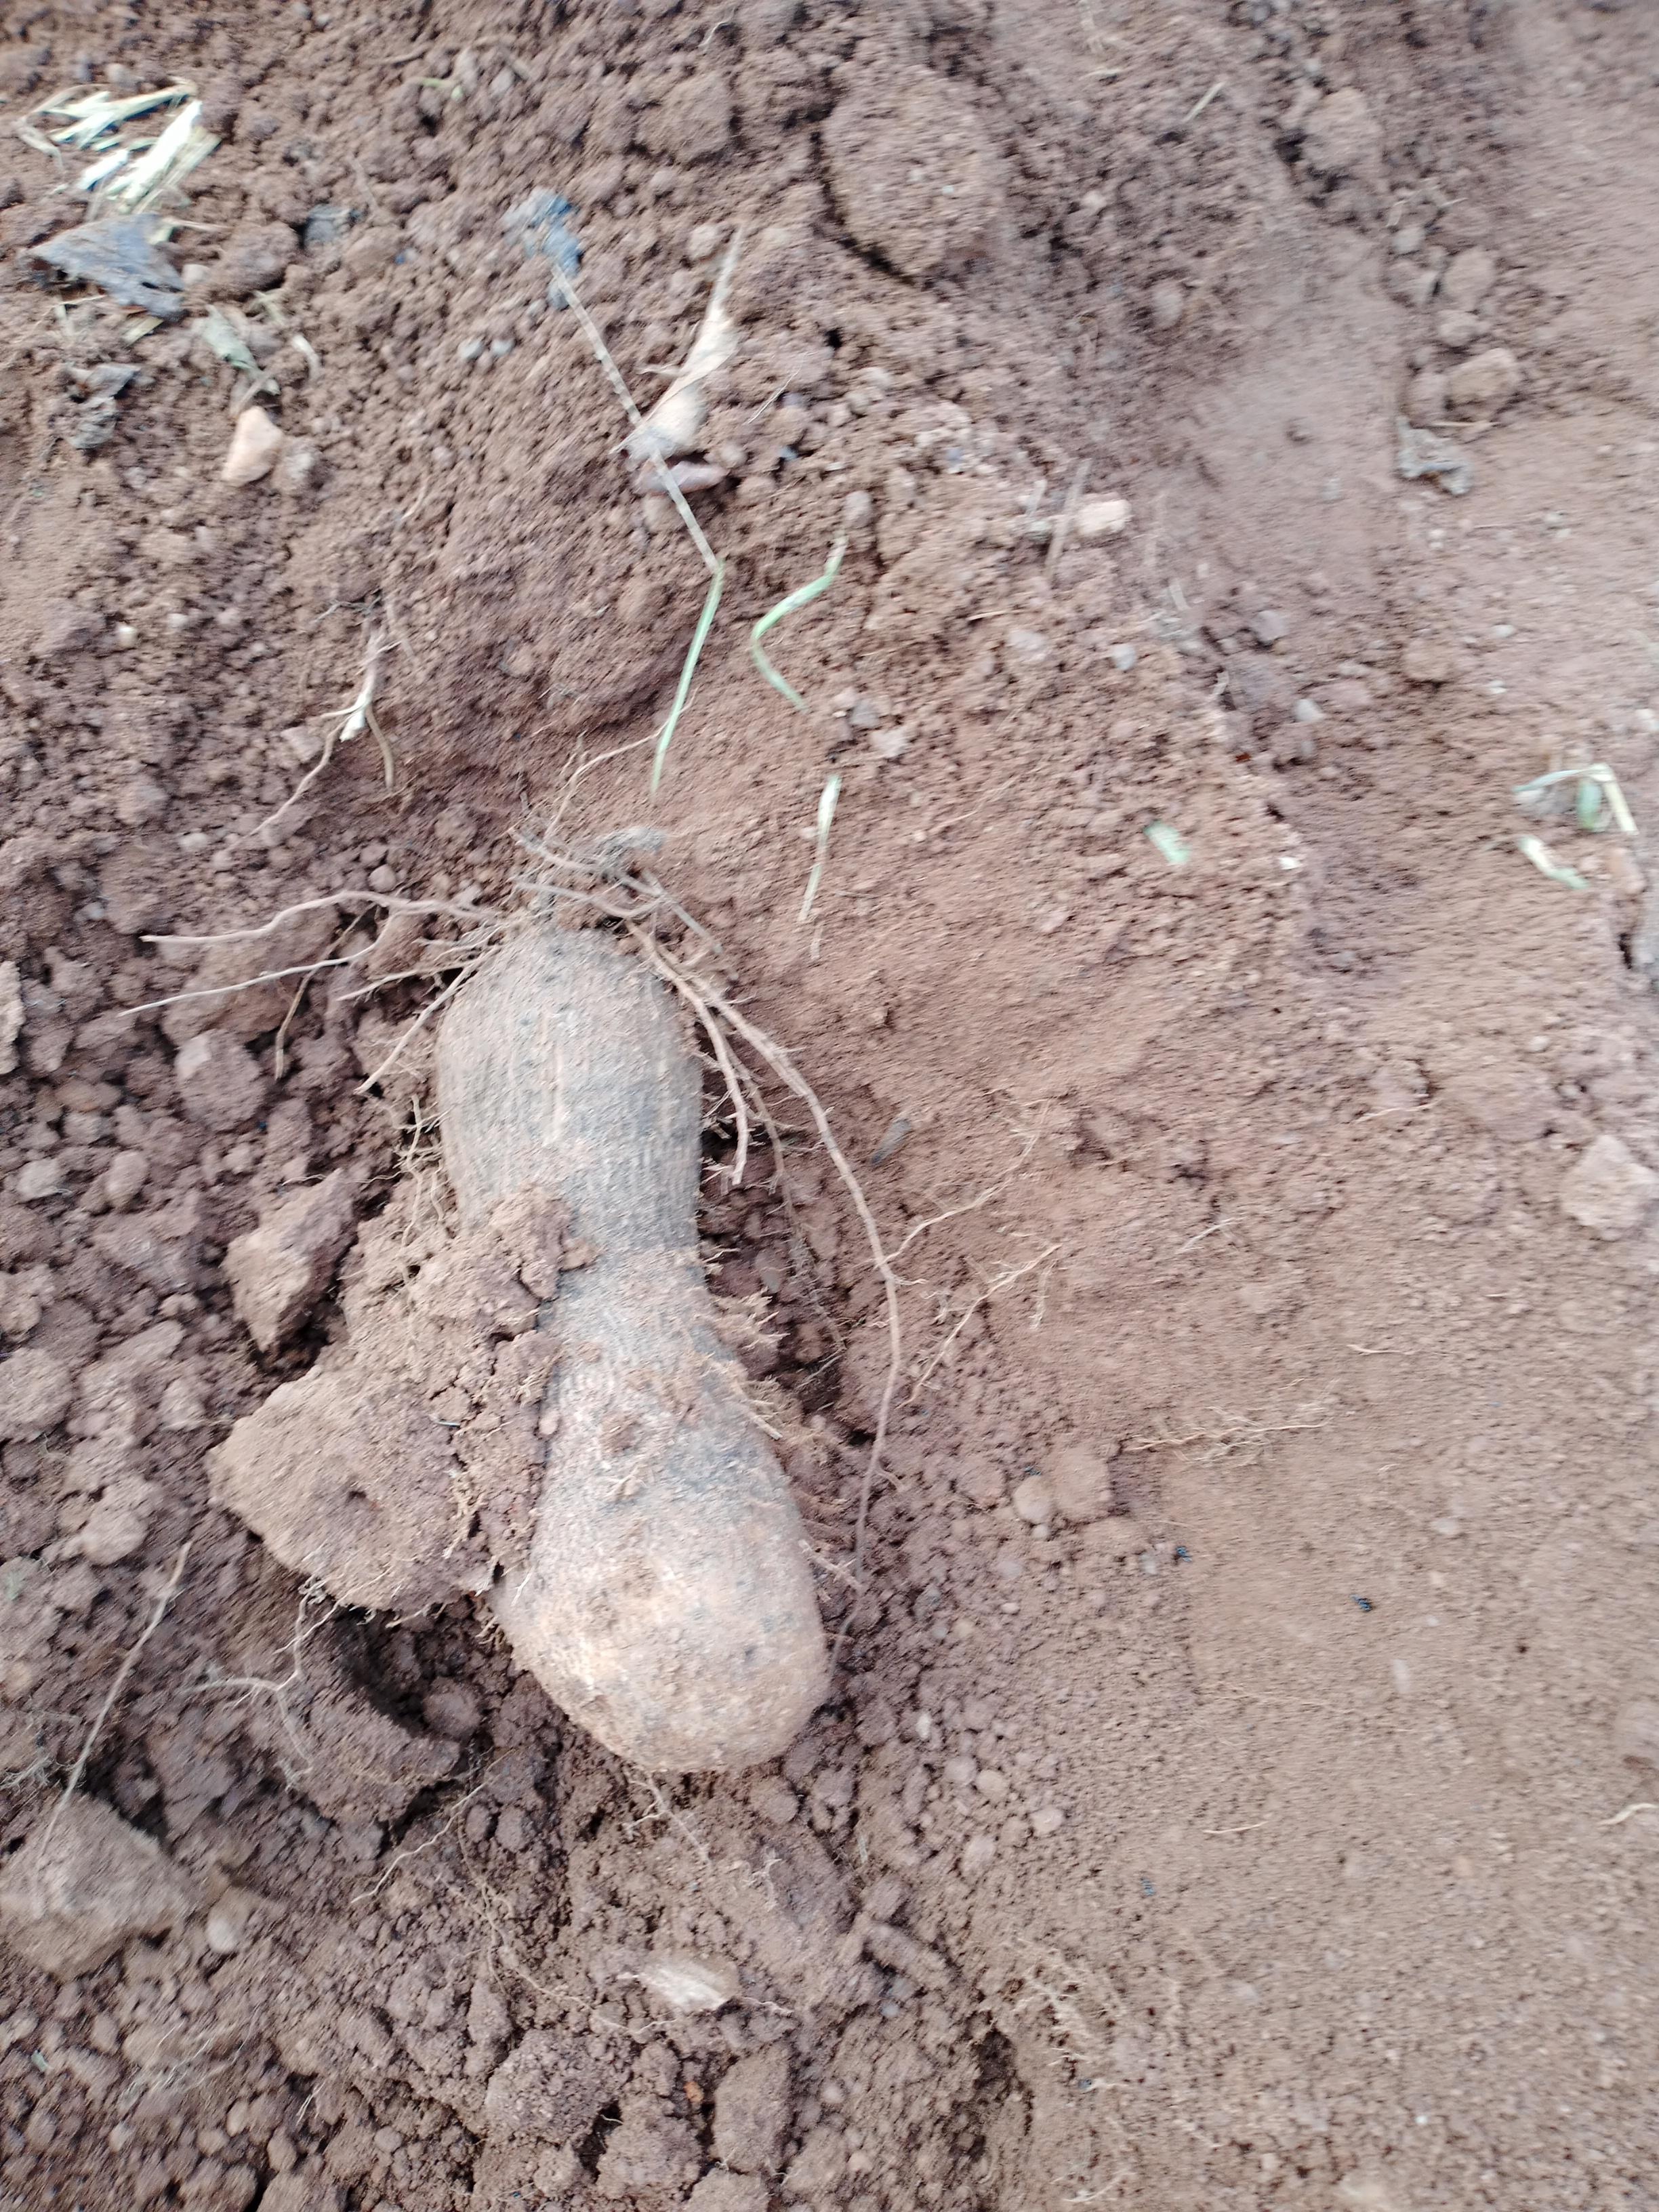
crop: yam
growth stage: harvest
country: Nigeria
